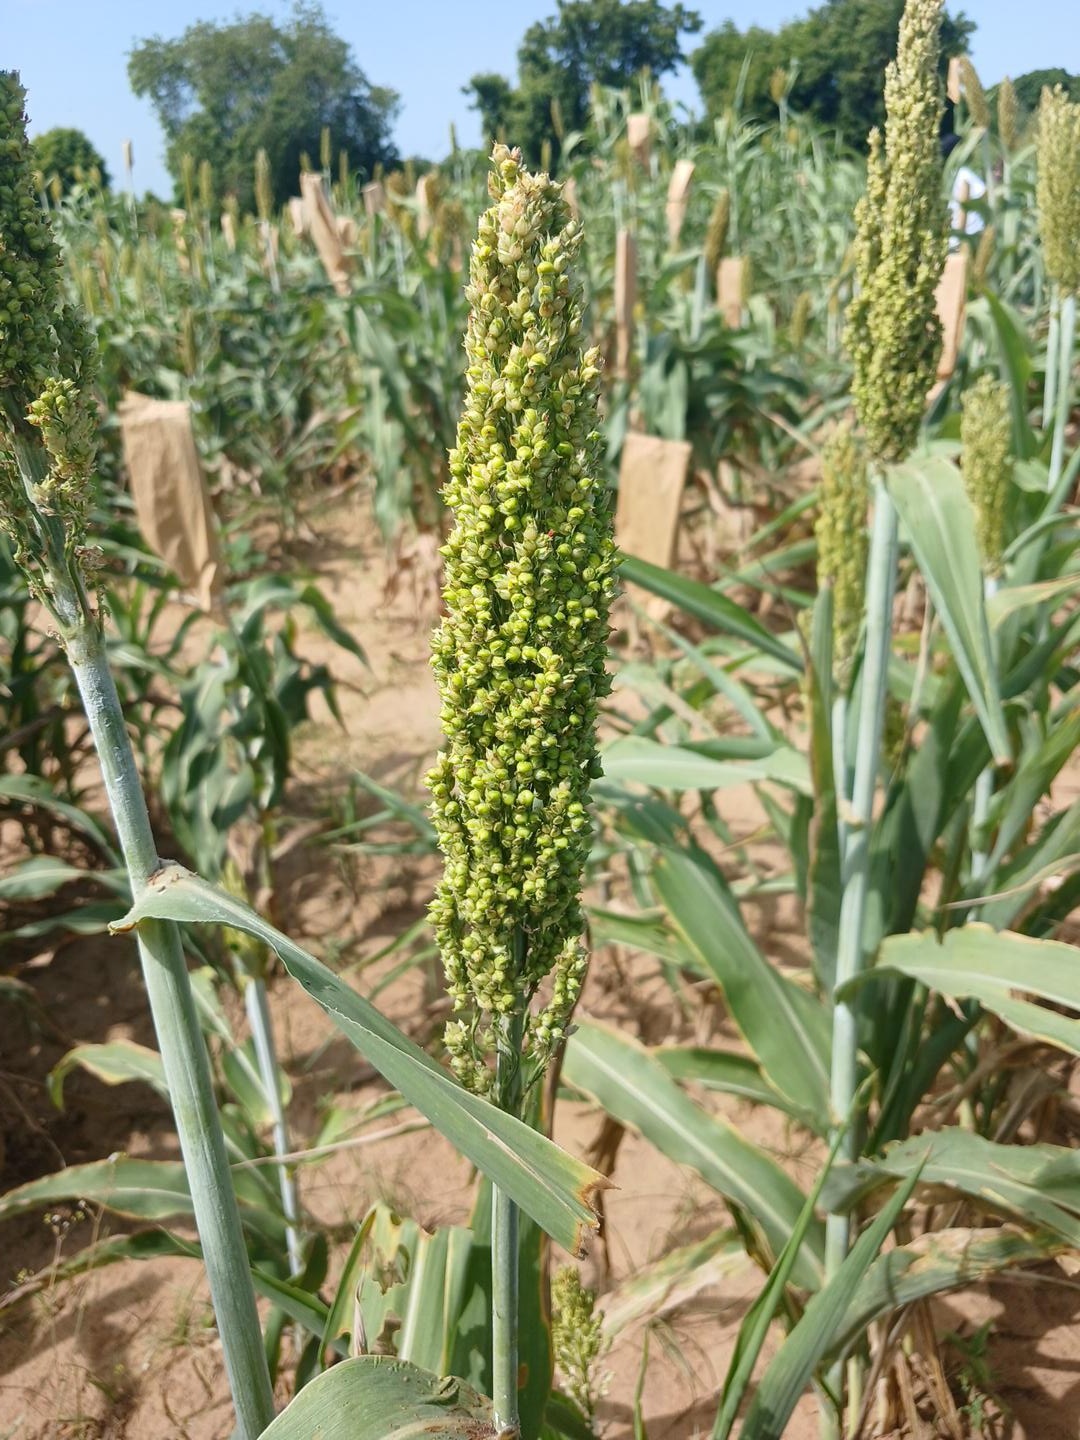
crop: sorghum
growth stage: filling grain
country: Senegal
